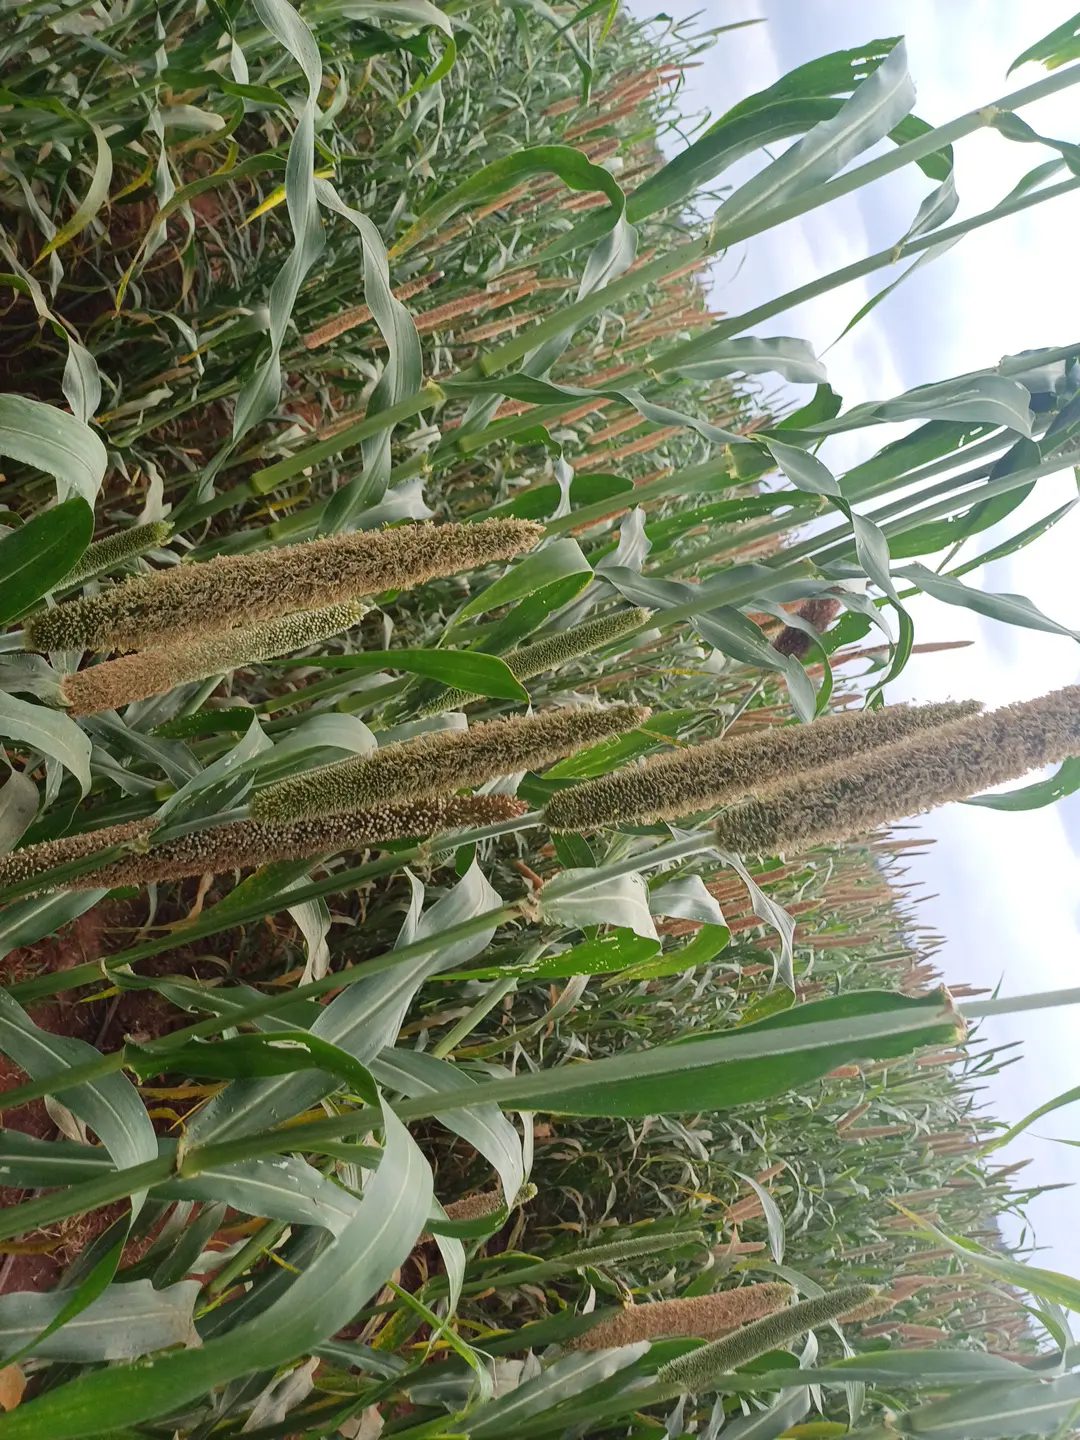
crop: pearl millet
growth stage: filling grain
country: Kenya
